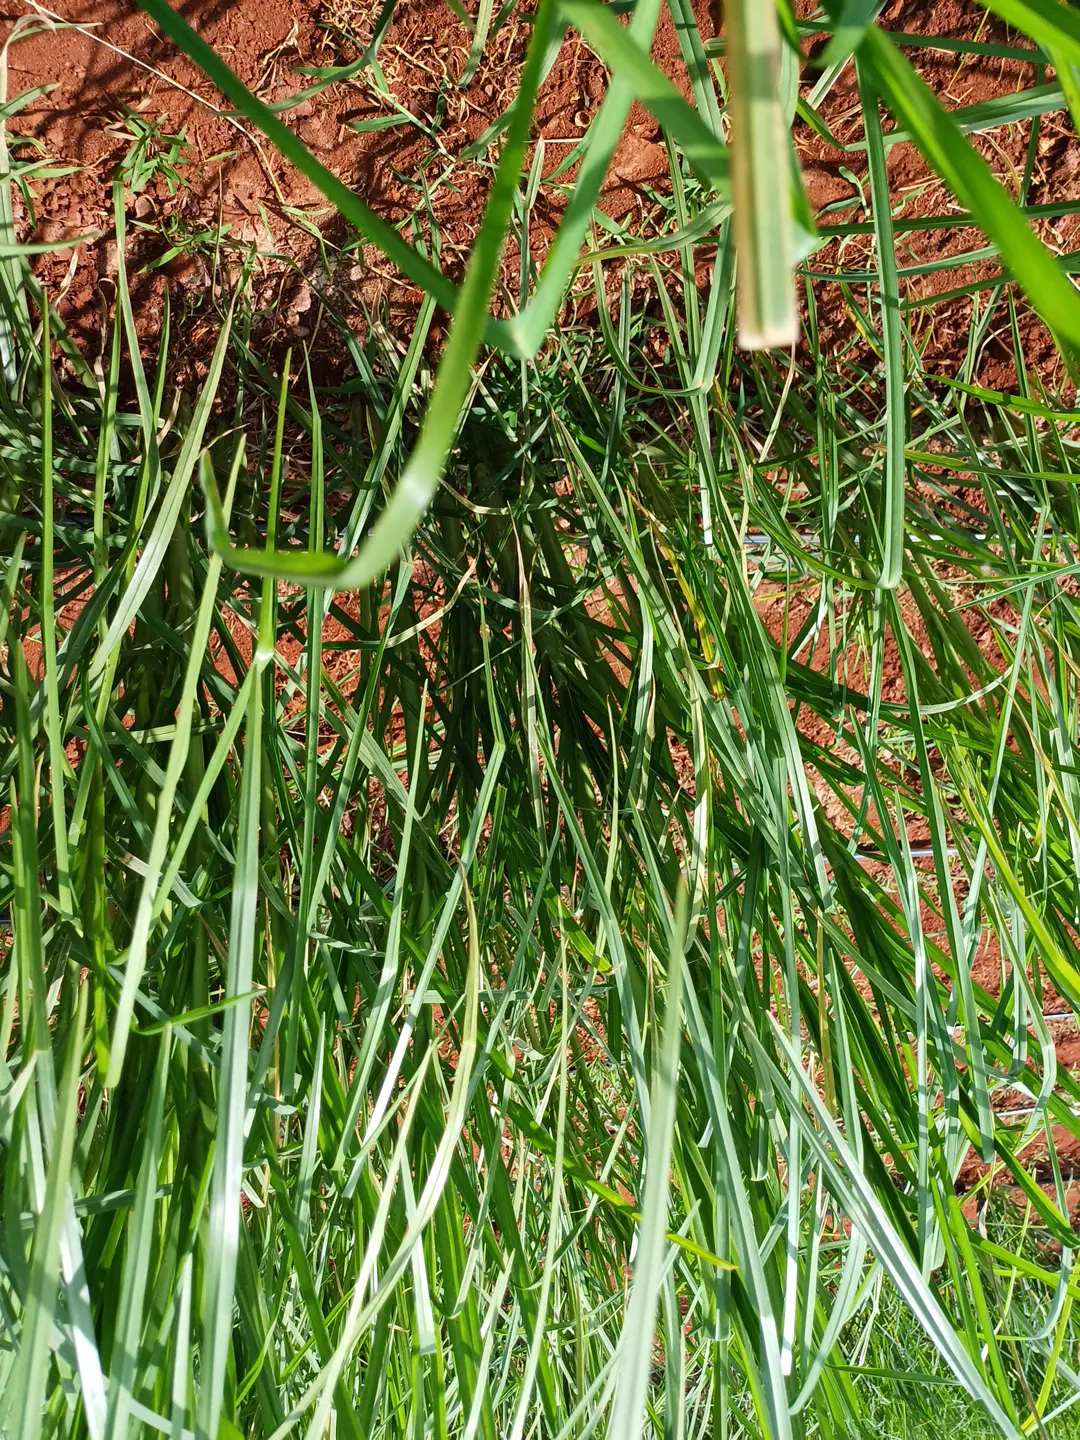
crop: finger millet
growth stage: flowering
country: Kenya
